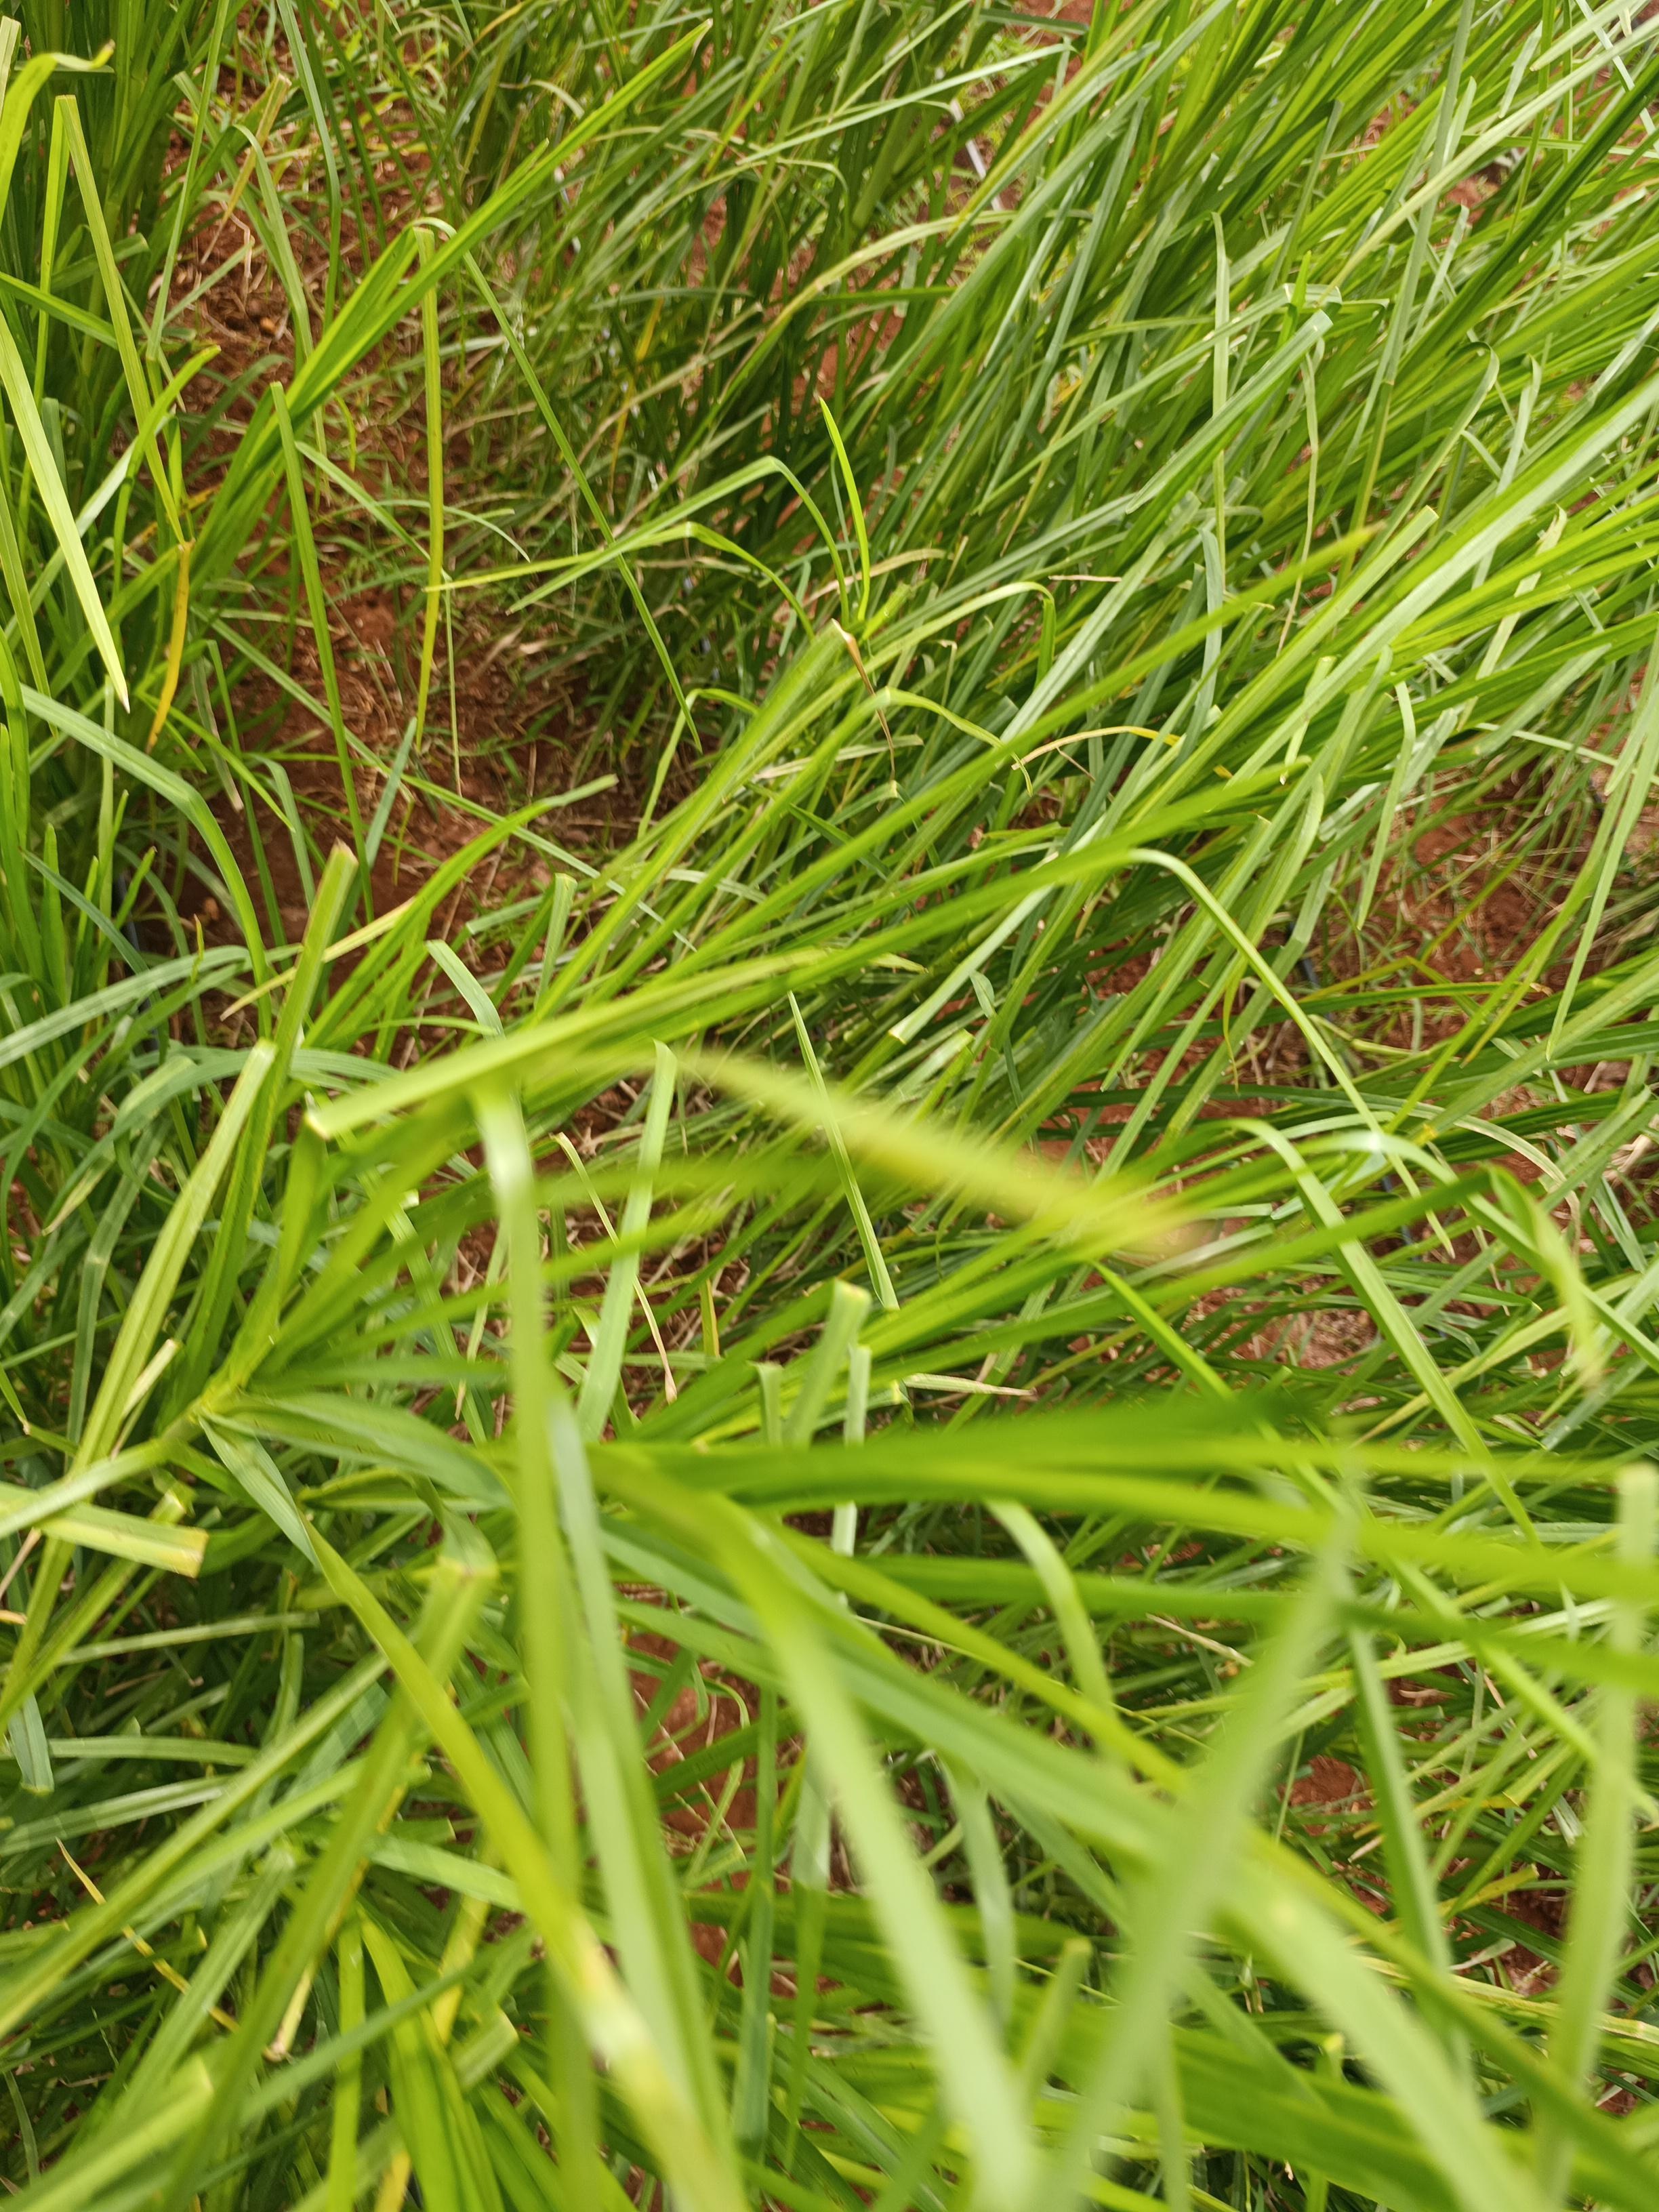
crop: finger millet
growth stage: vegetative
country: Kenya
